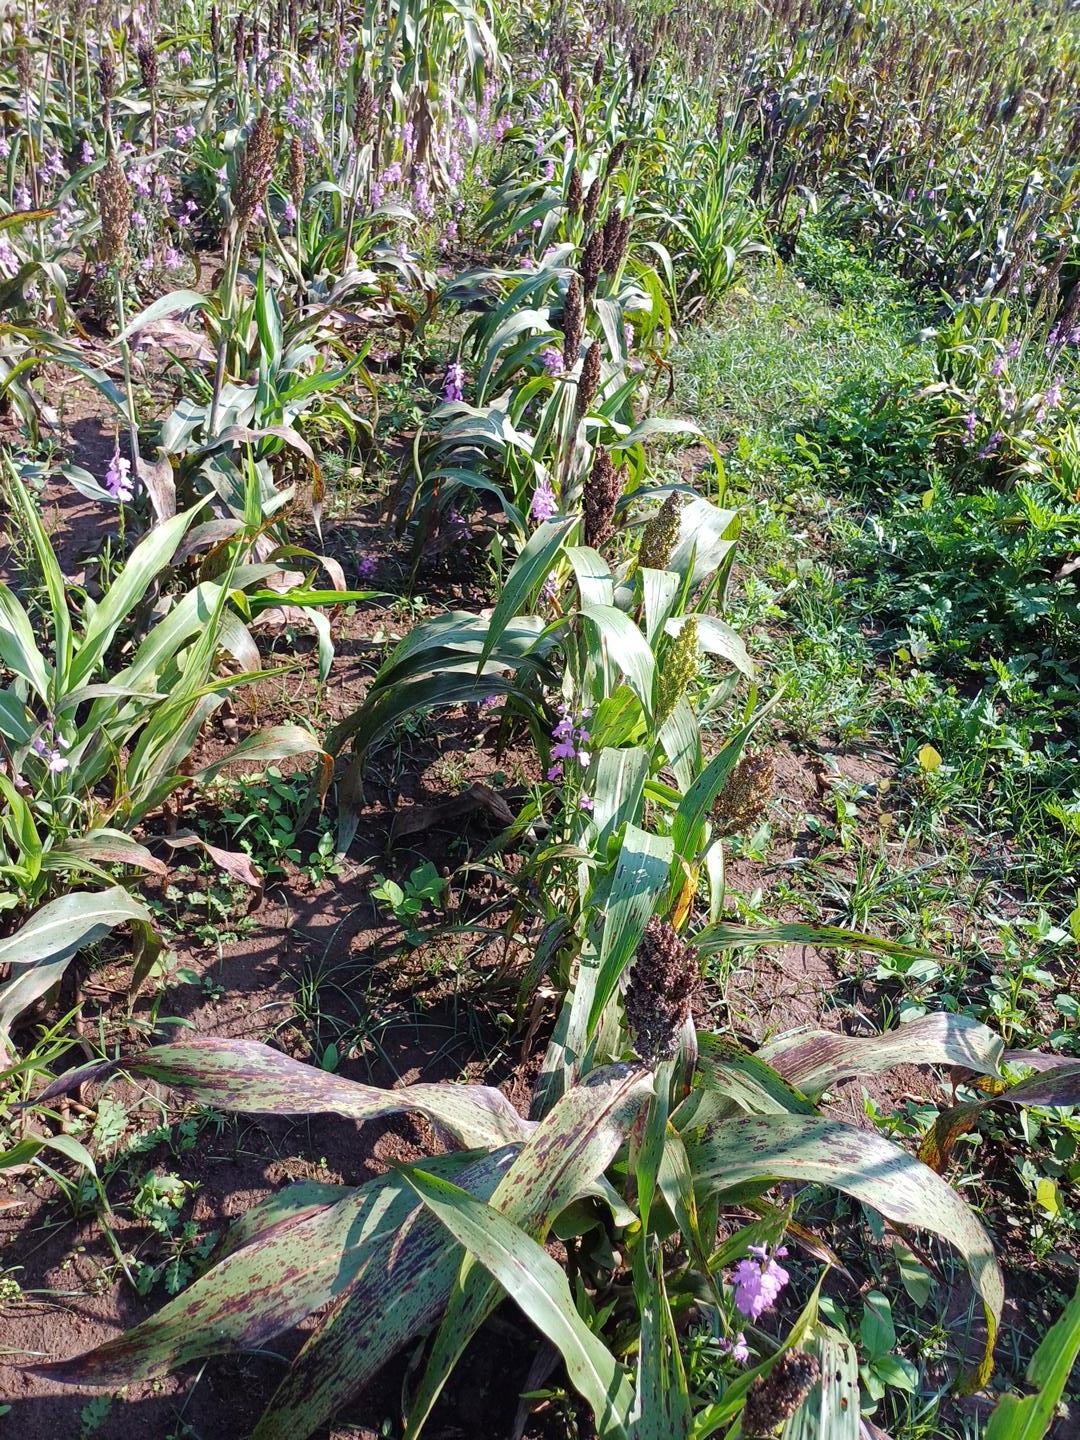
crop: sorghum
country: Kenya
